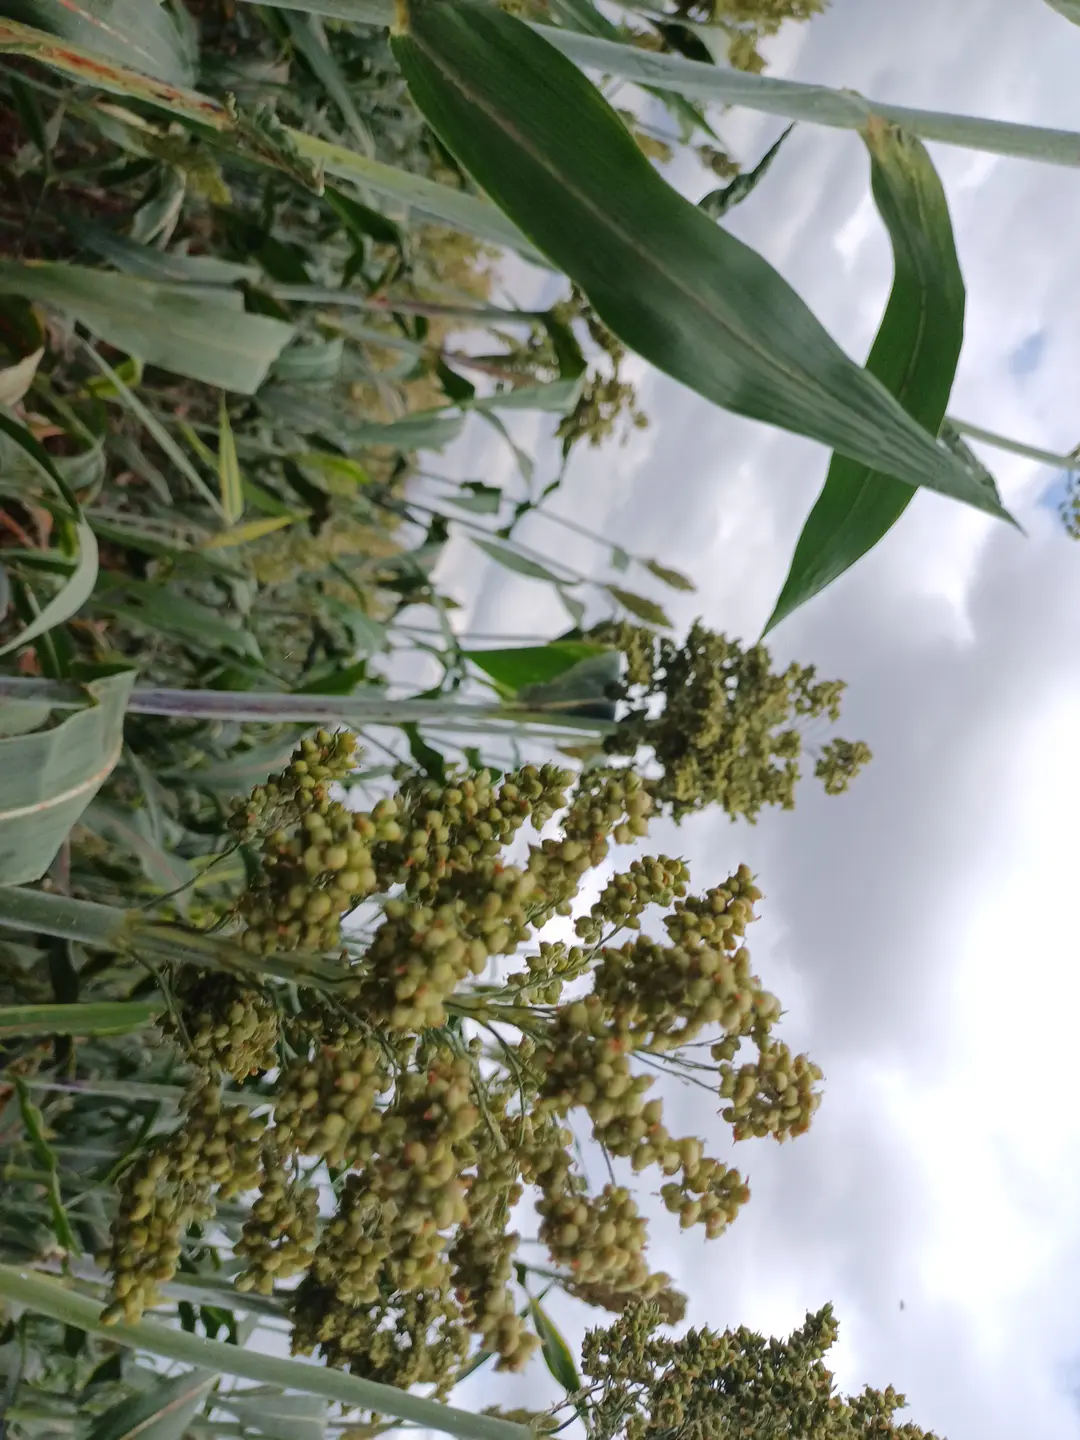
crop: sorghum
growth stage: filling grain
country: Kenya
